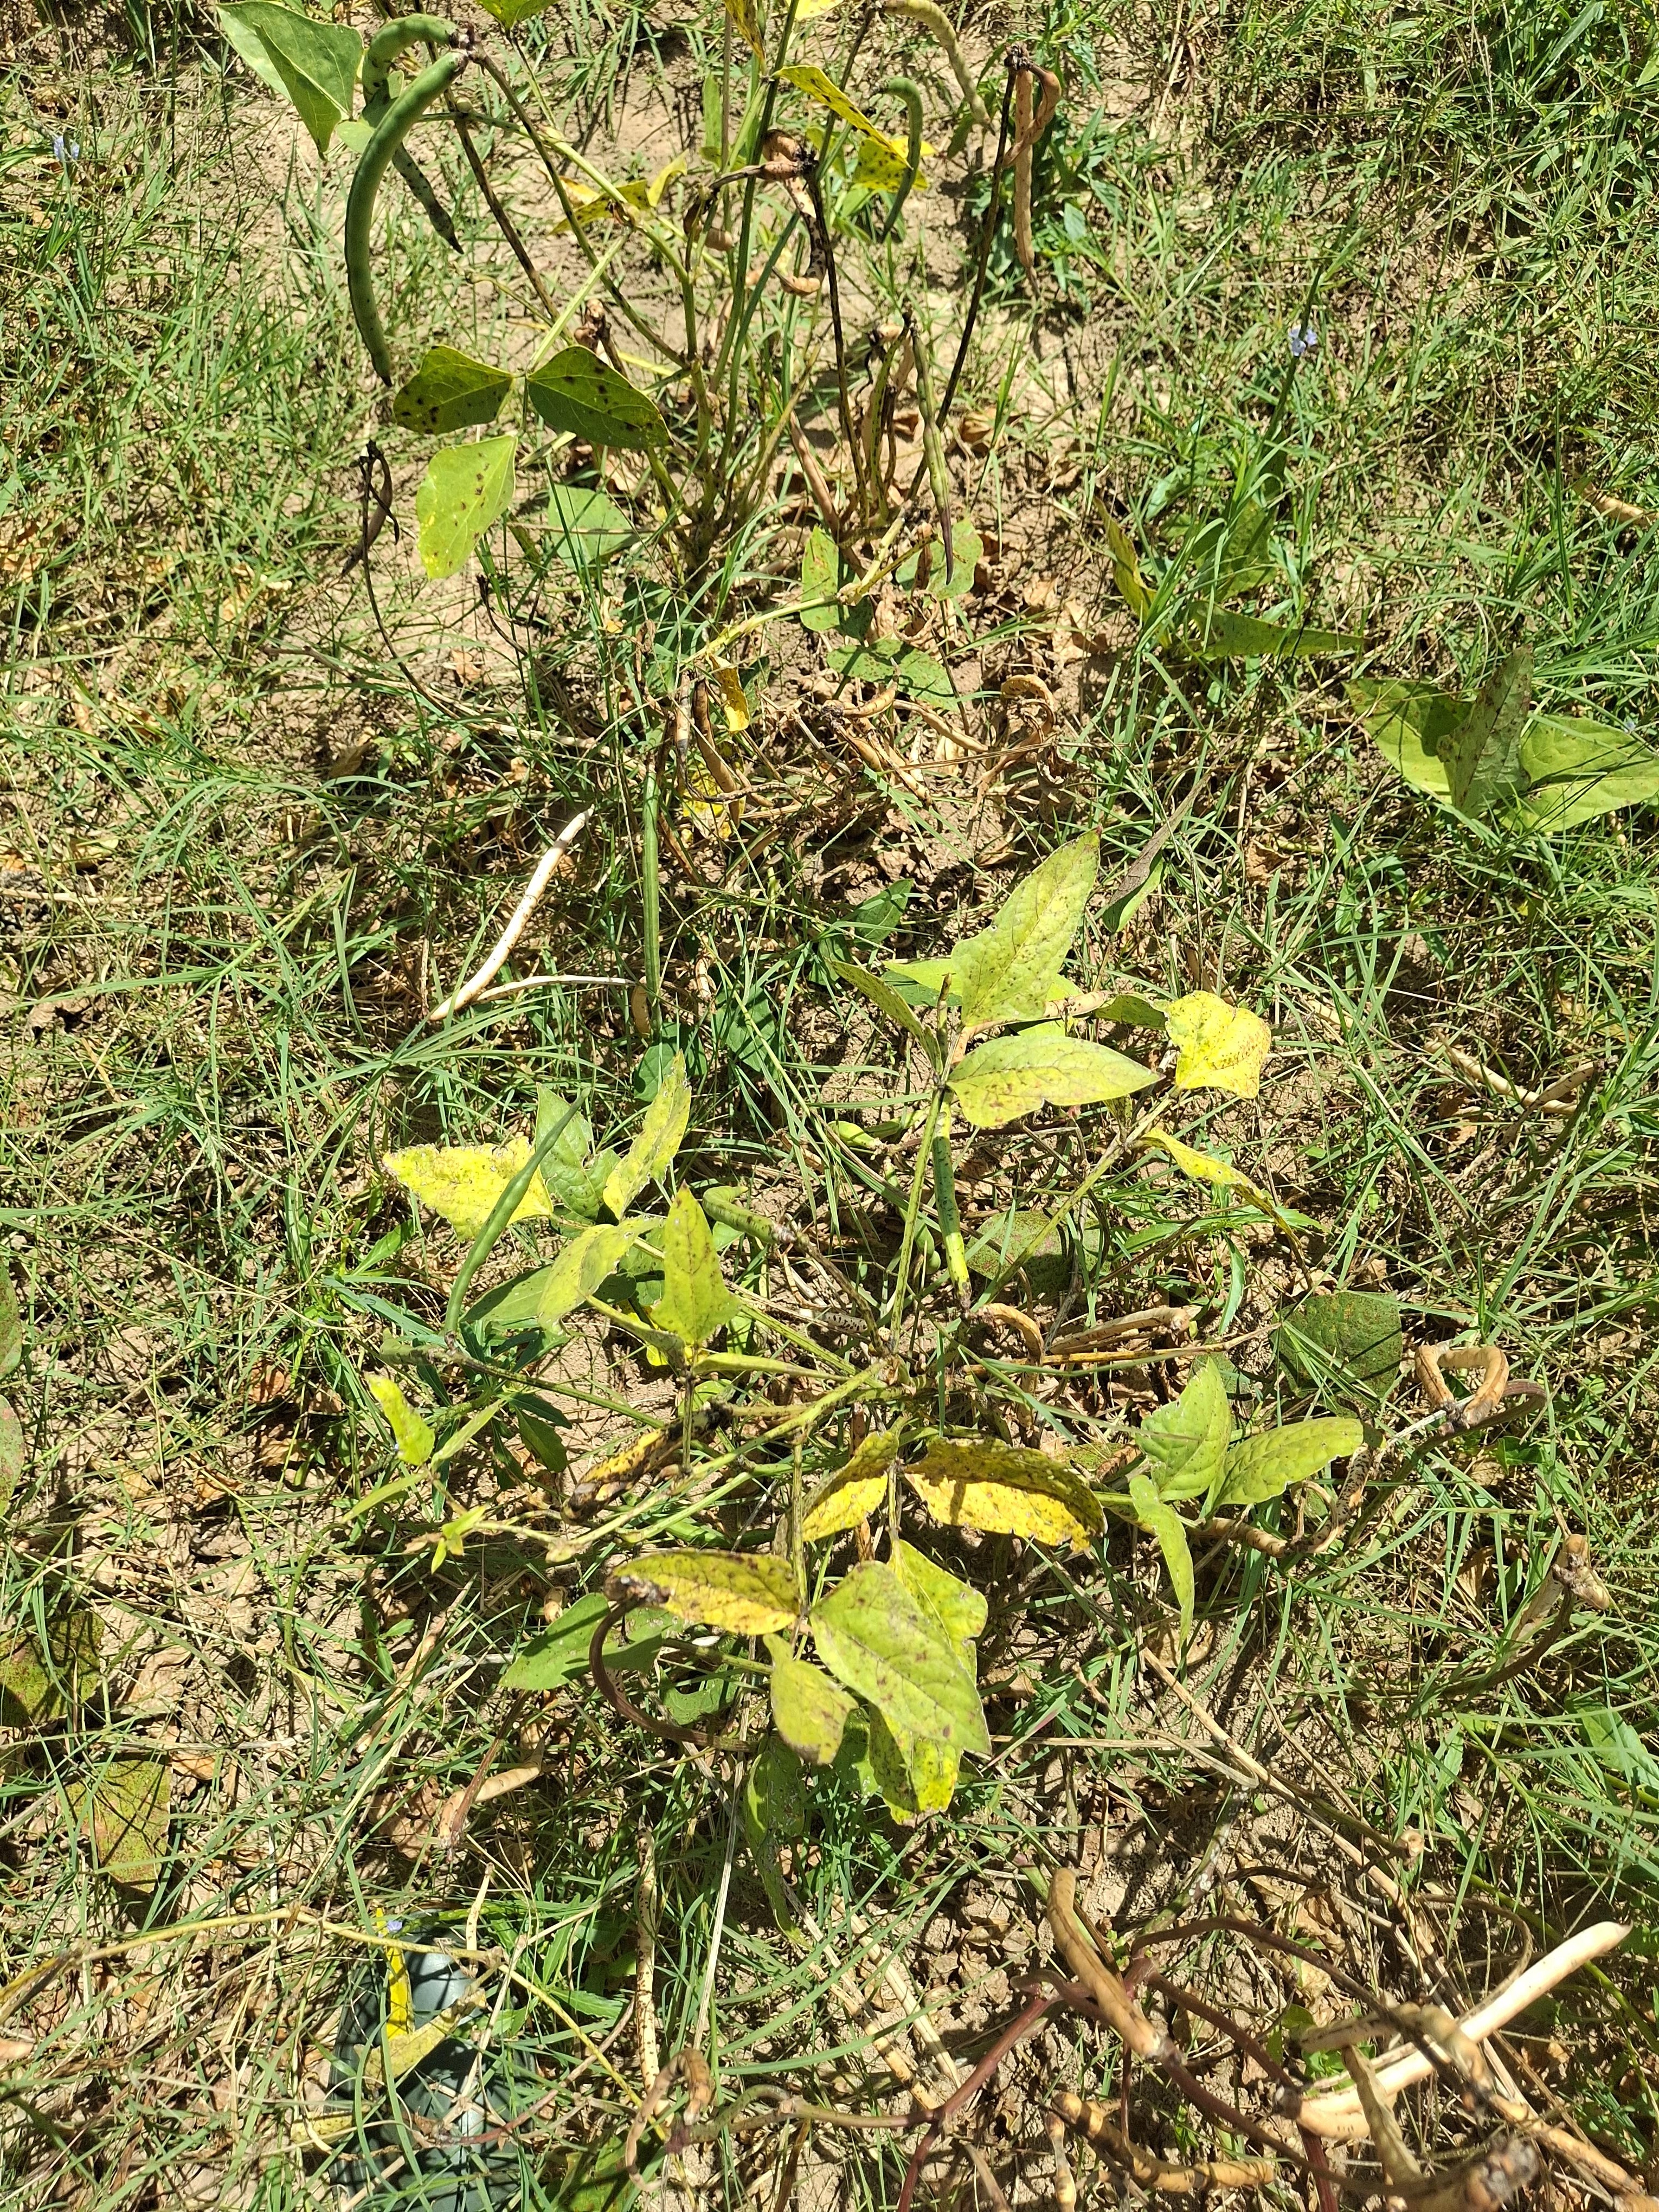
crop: cowpea
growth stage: maturity
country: Nigeria
